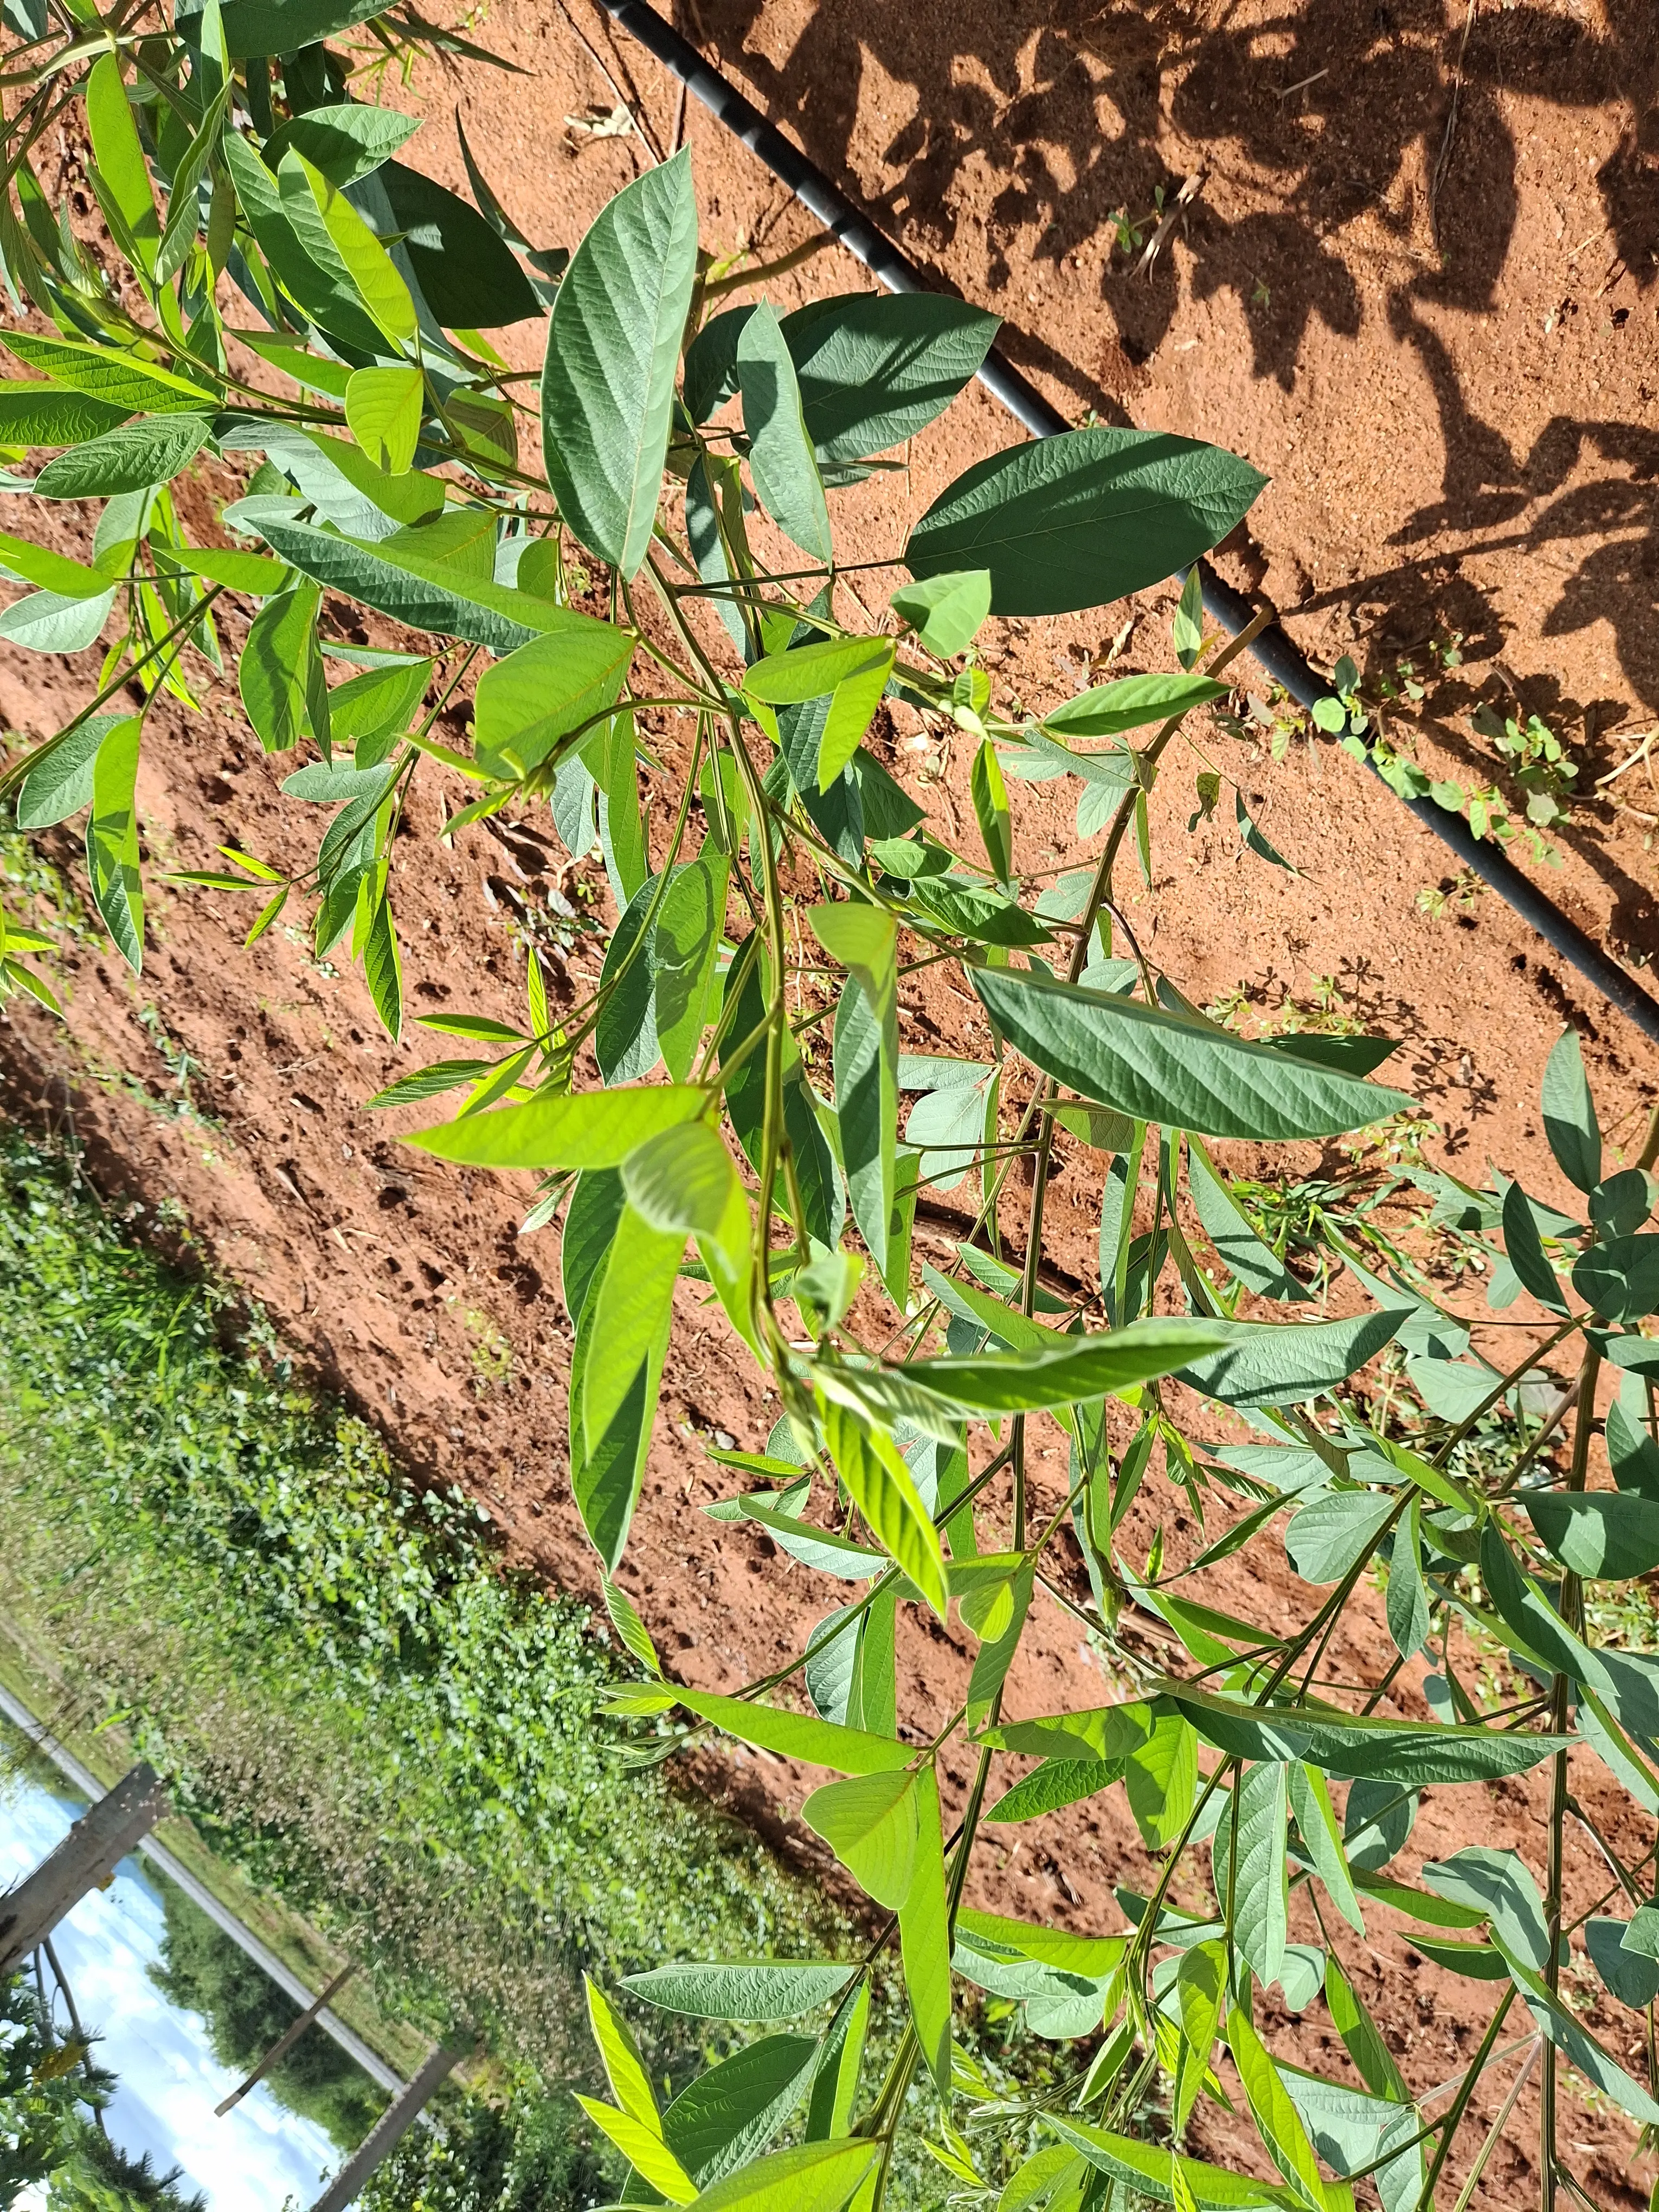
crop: pigeonpea
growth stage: vegetative
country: Kenya
